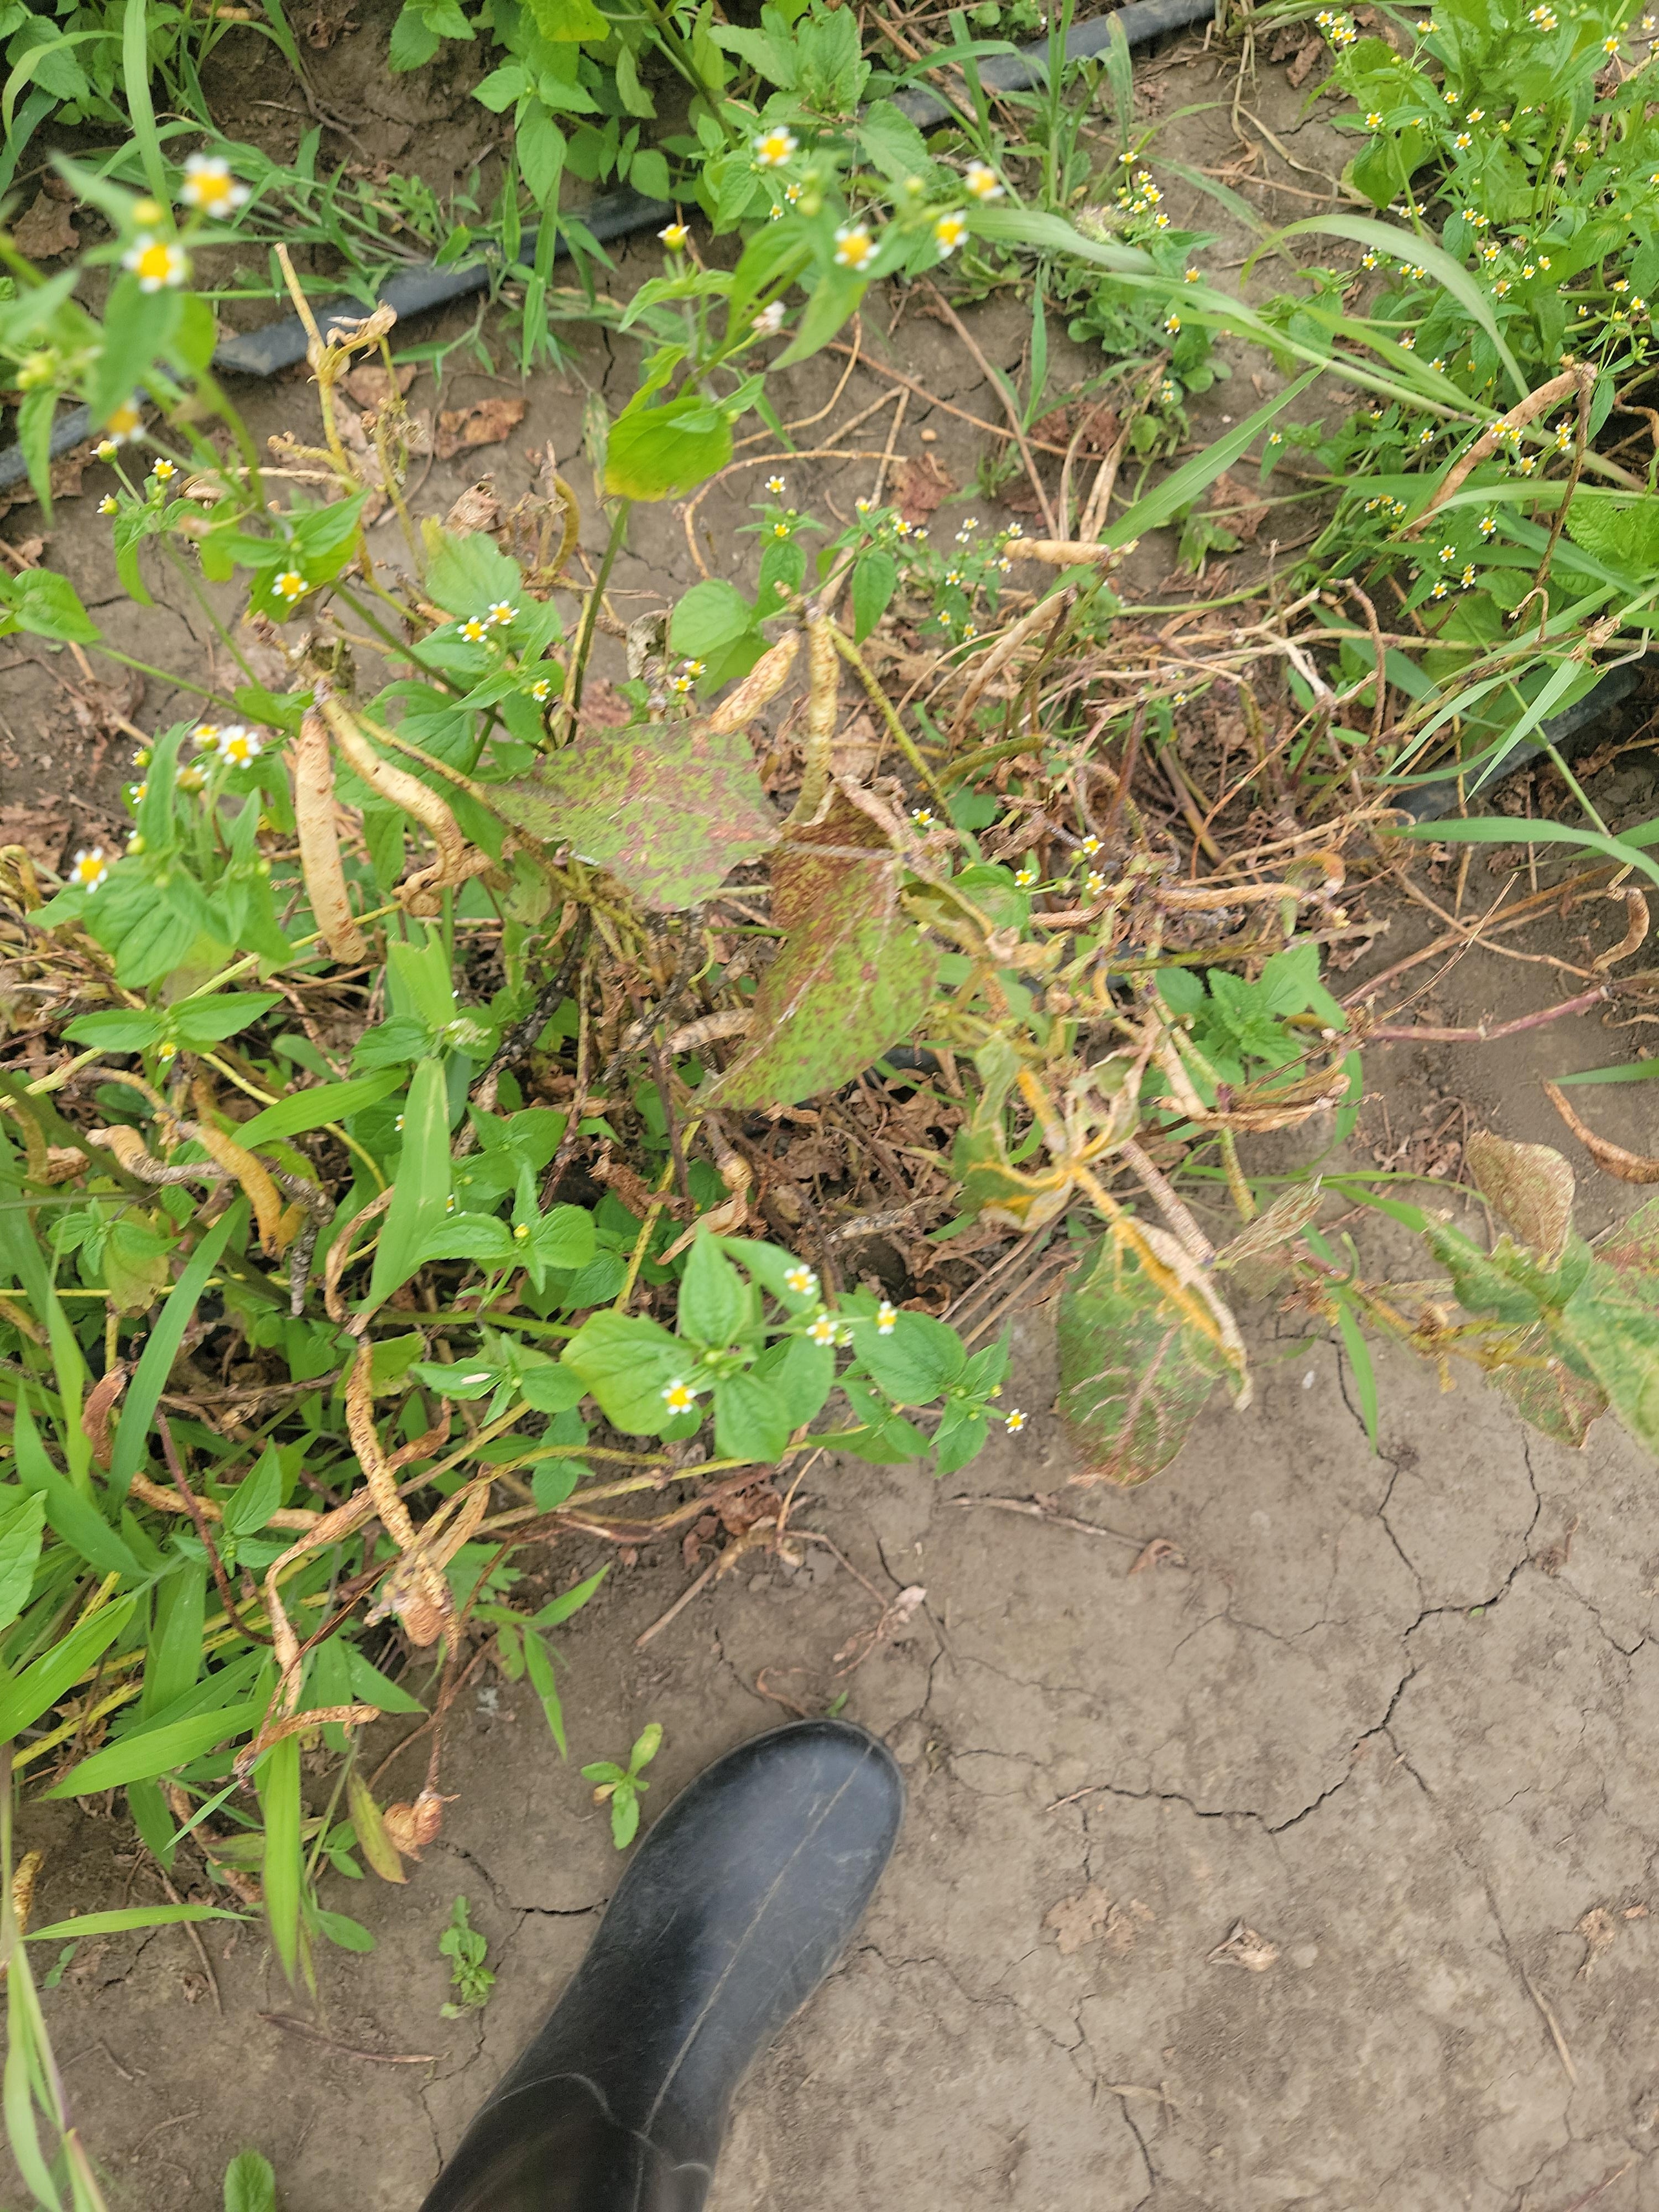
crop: cowpea
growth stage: development pod
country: Tanzania
